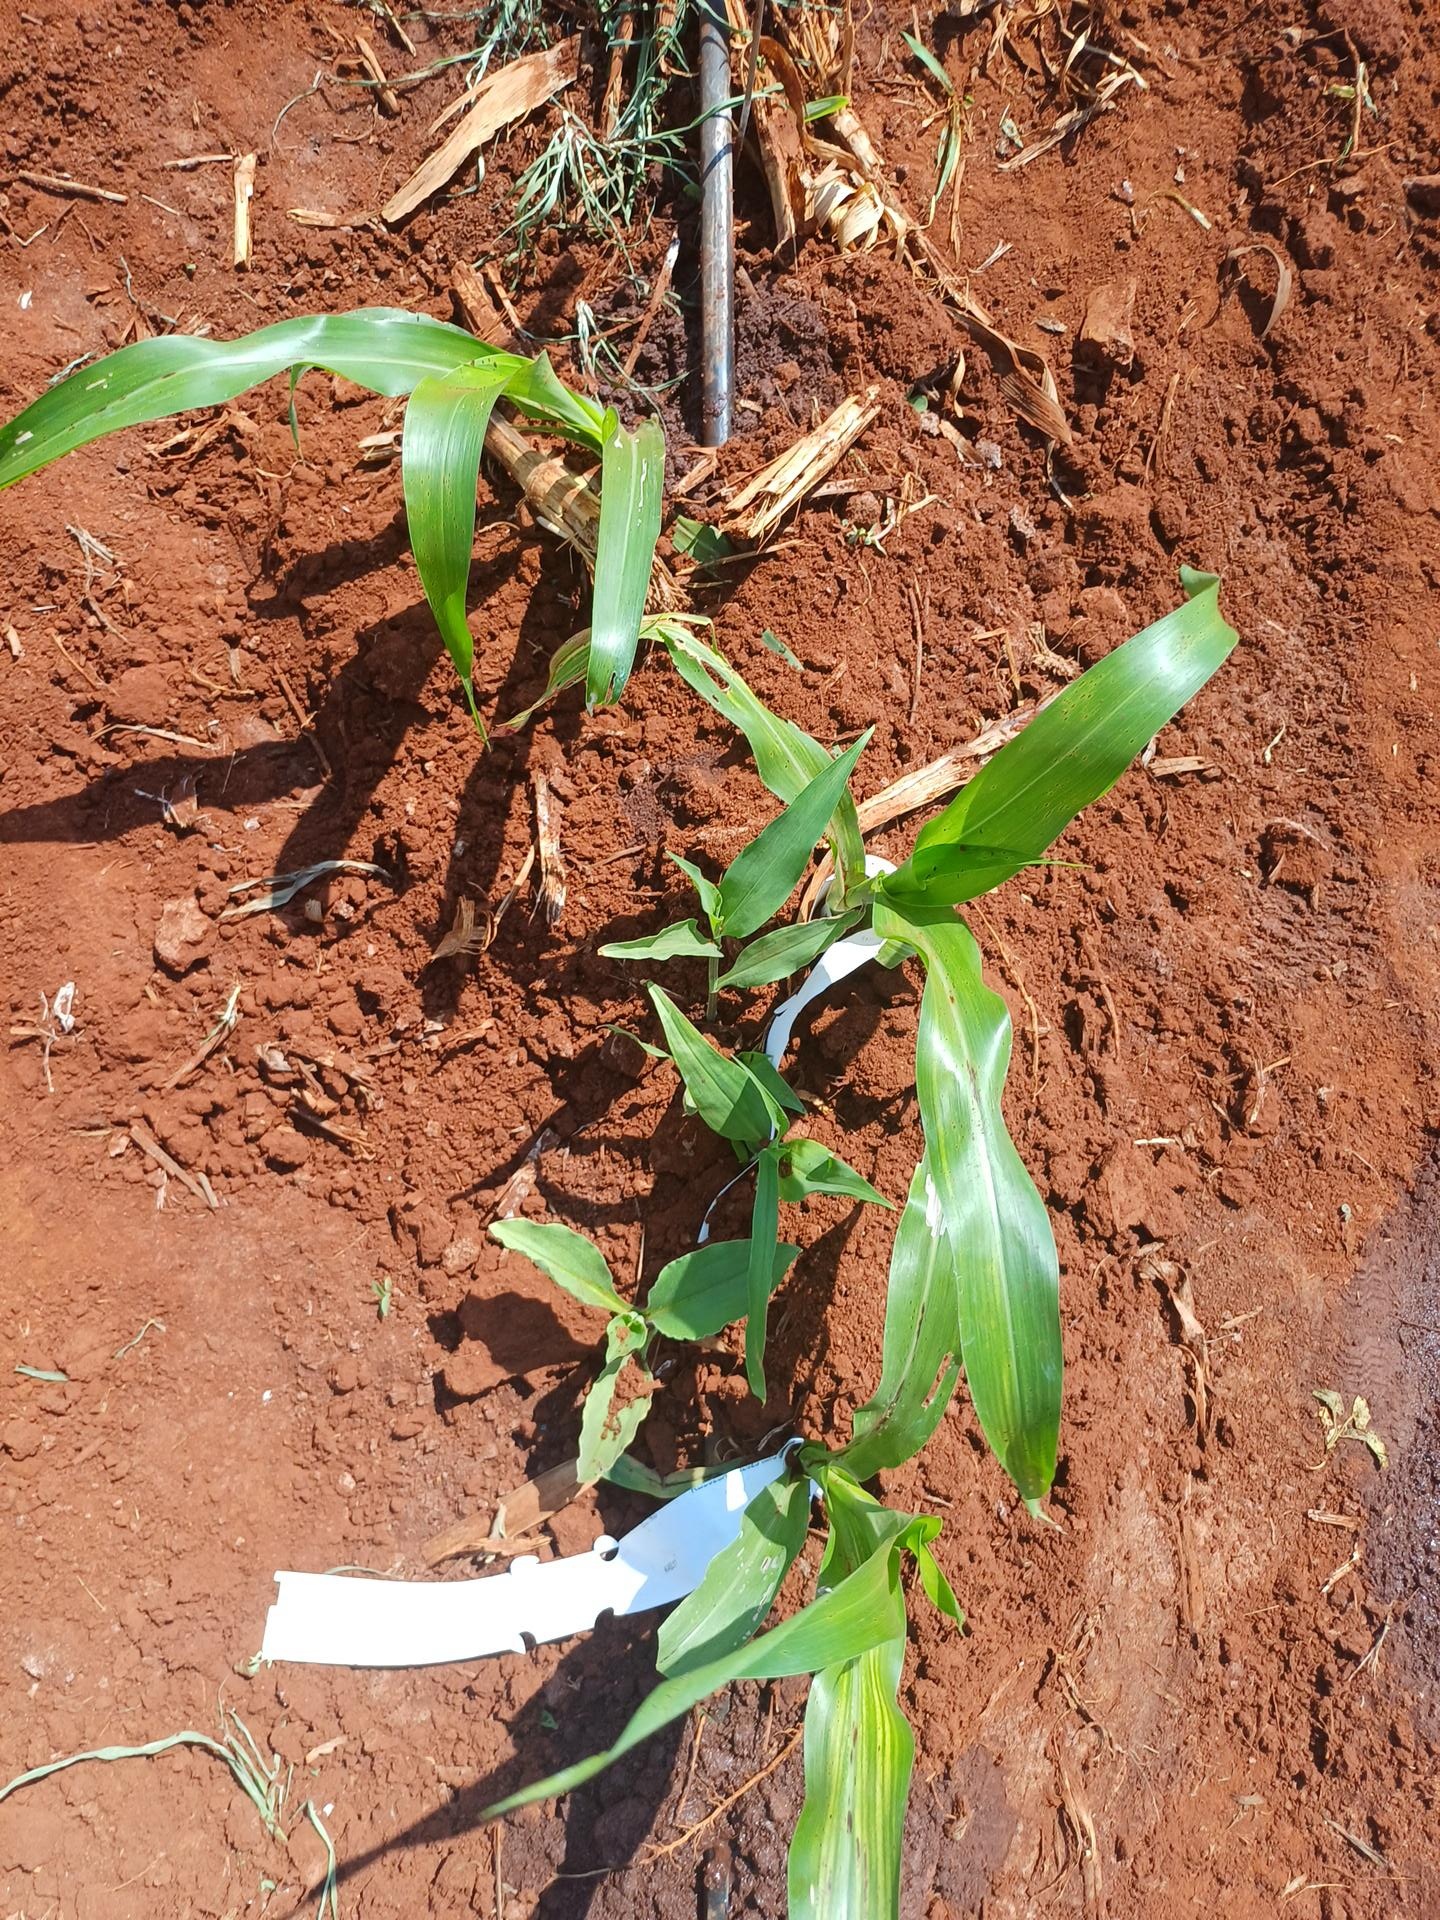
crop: sorghum
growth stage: vegetative
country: Kenya
